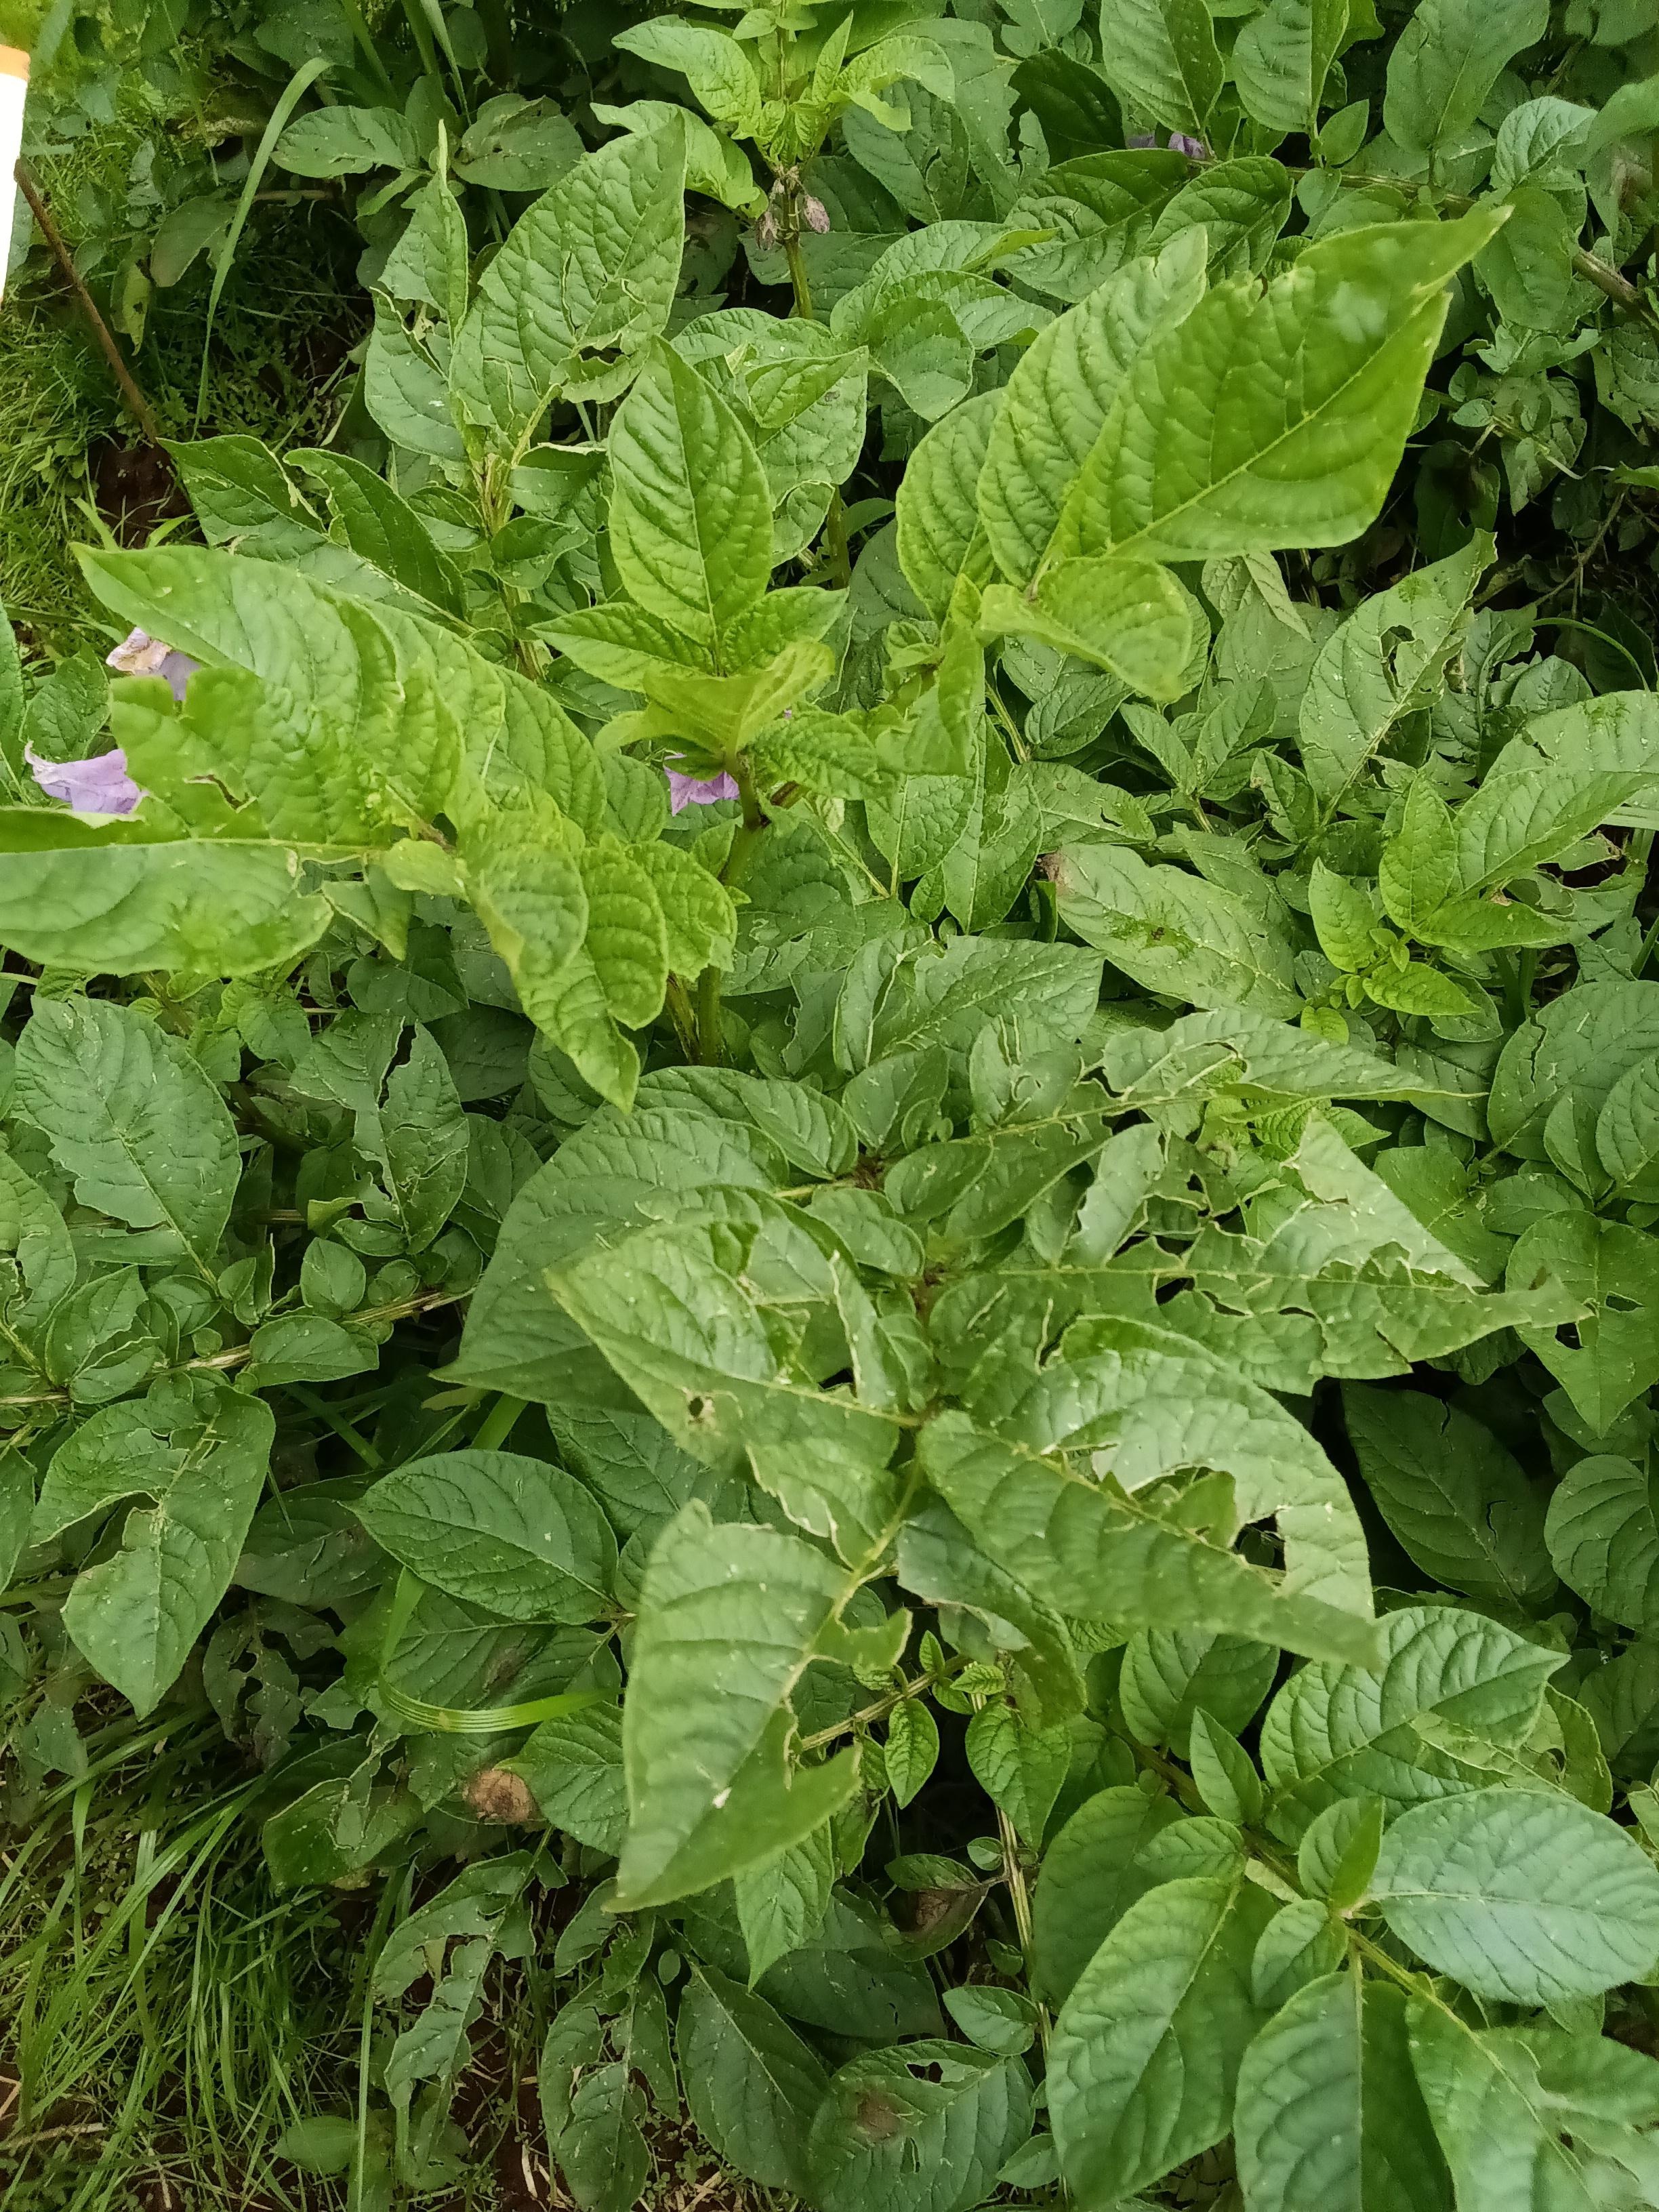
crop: potato
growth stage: flowering
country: Kenya
